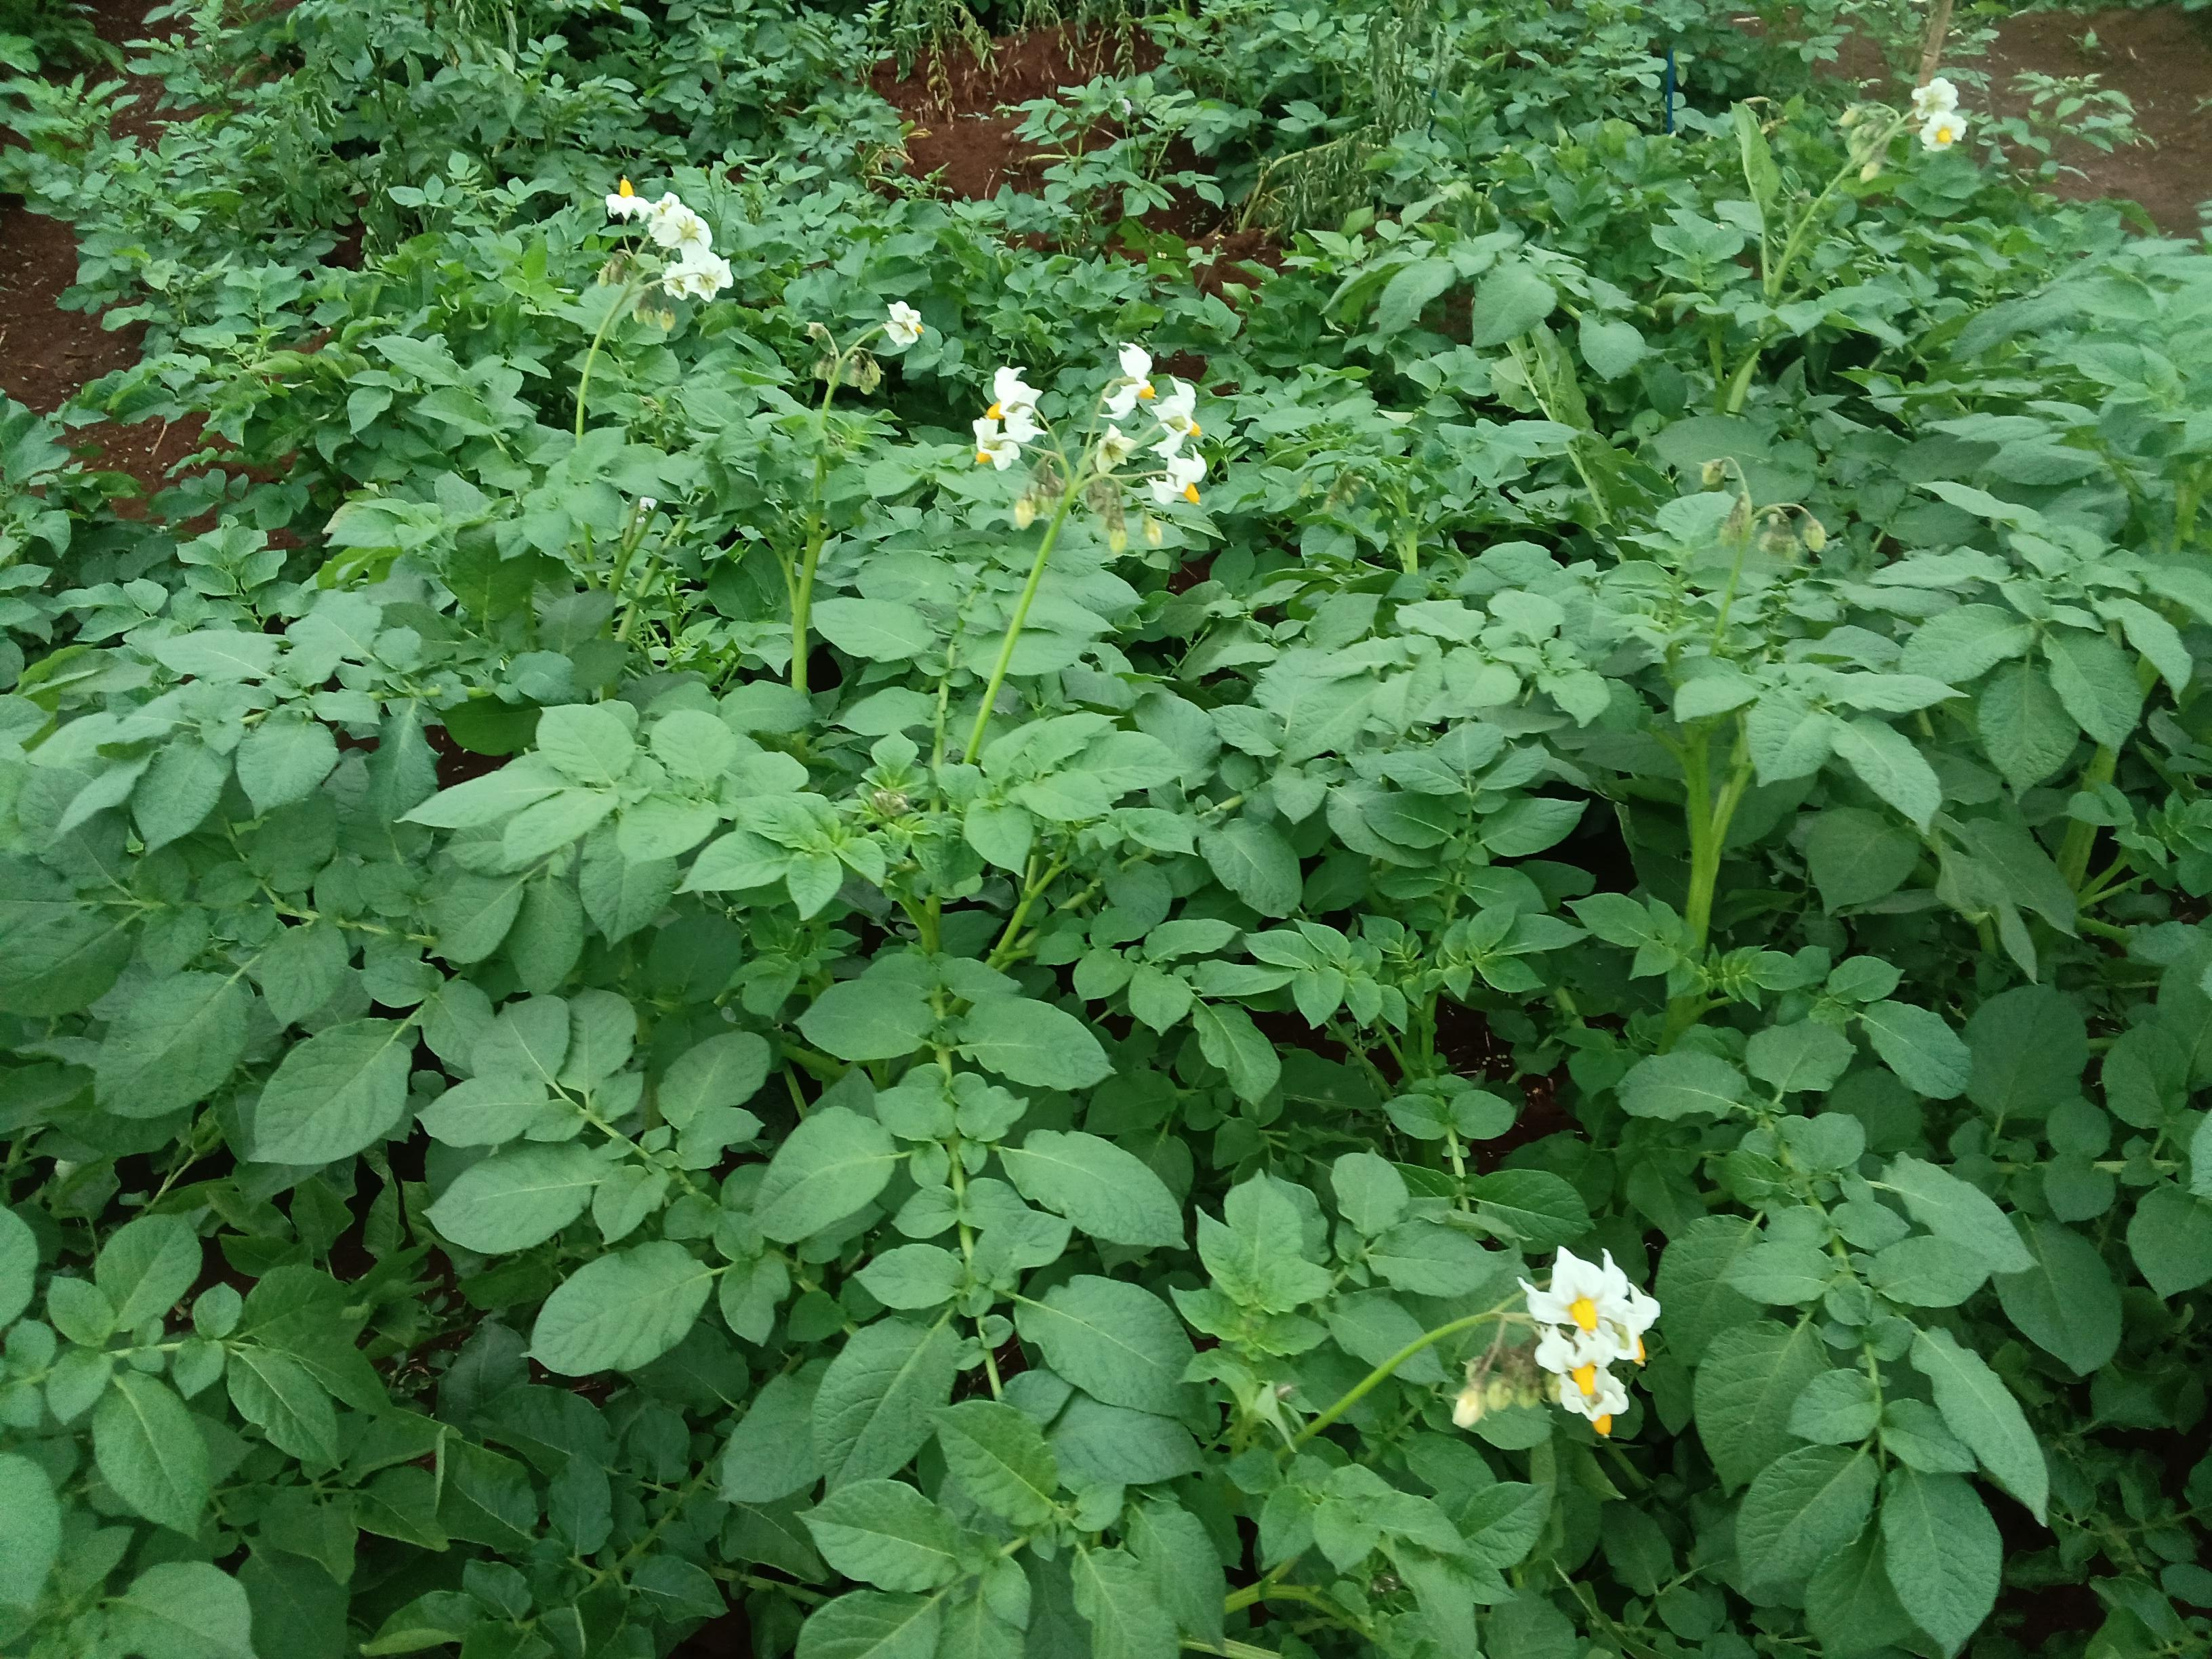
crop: potato
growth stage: flowering
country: Kenya
